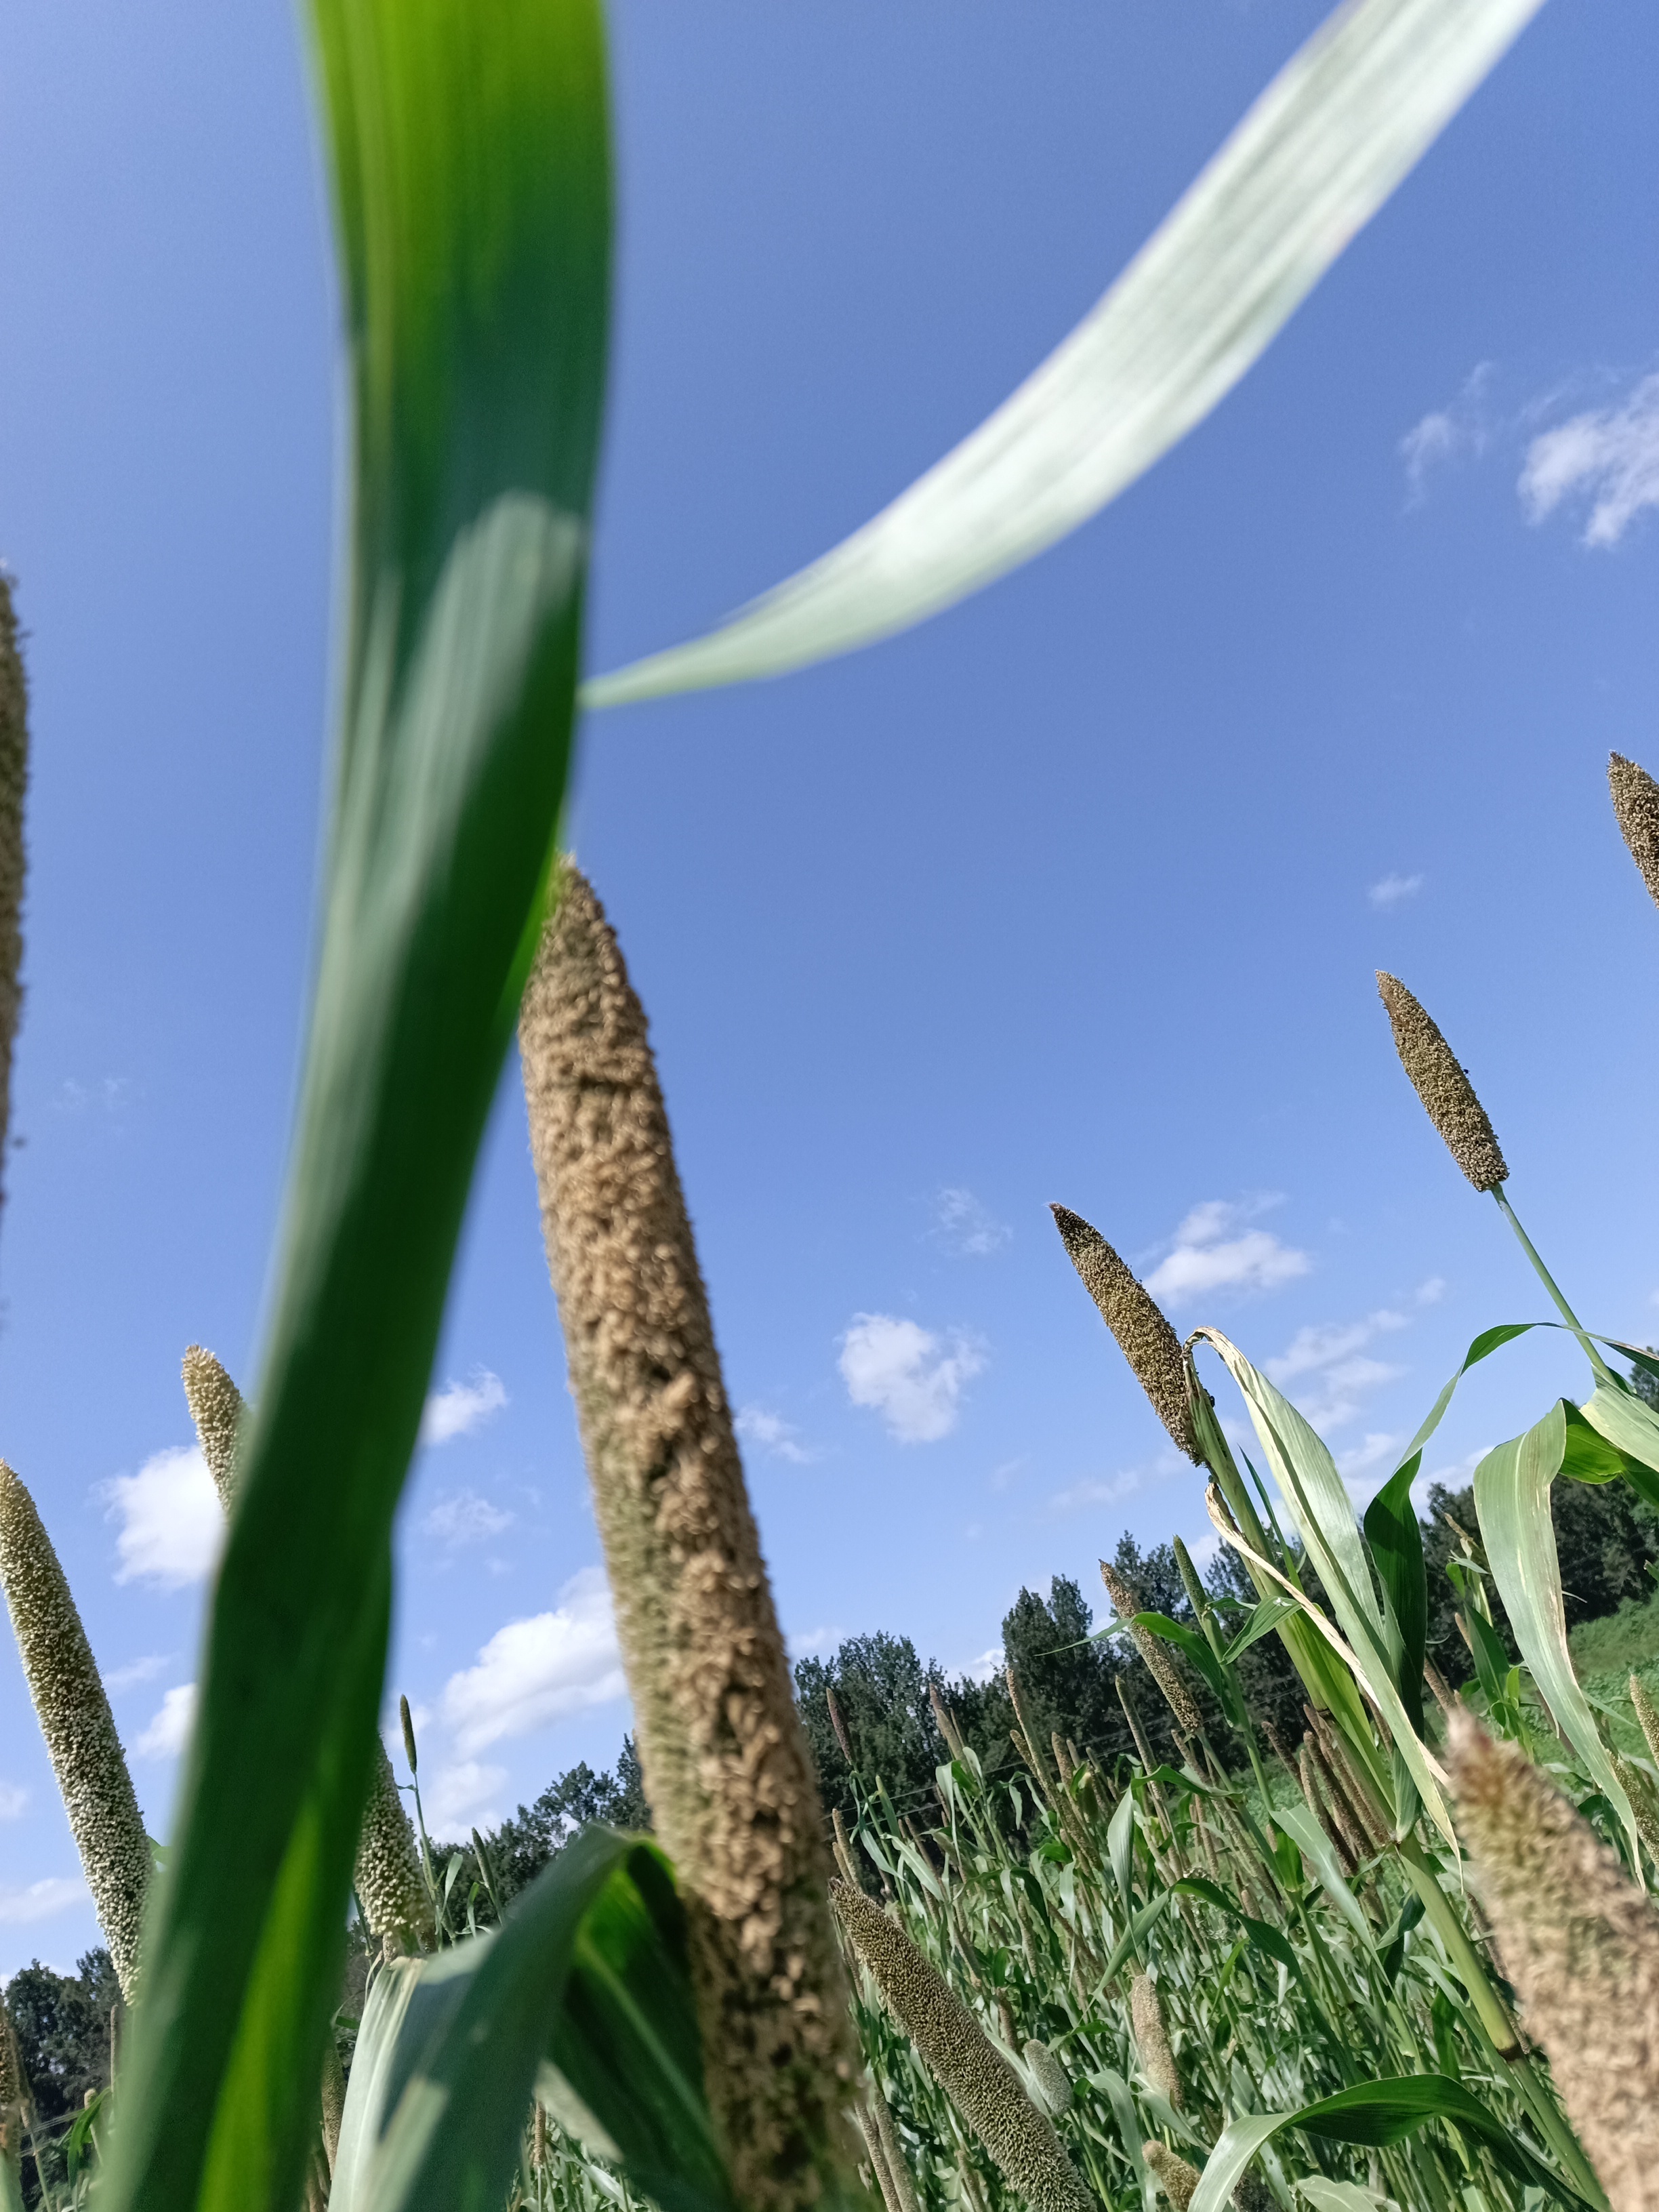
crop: pearl millet
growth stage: heading tuber
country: Tanzania
